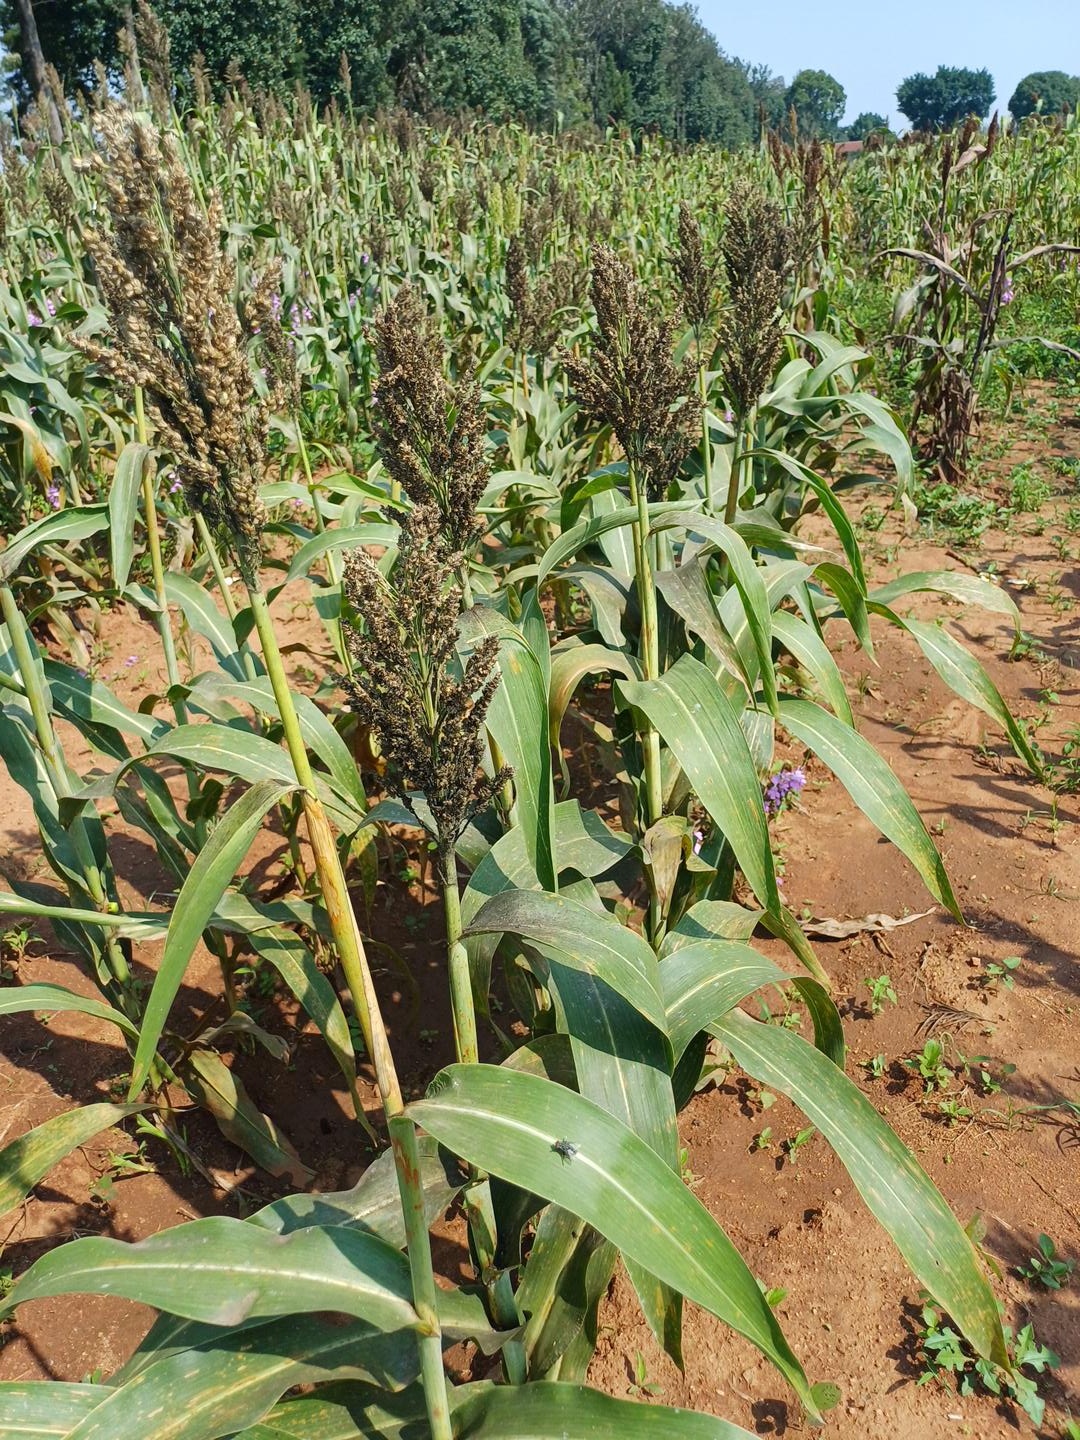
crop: sorghum
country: Kenya
